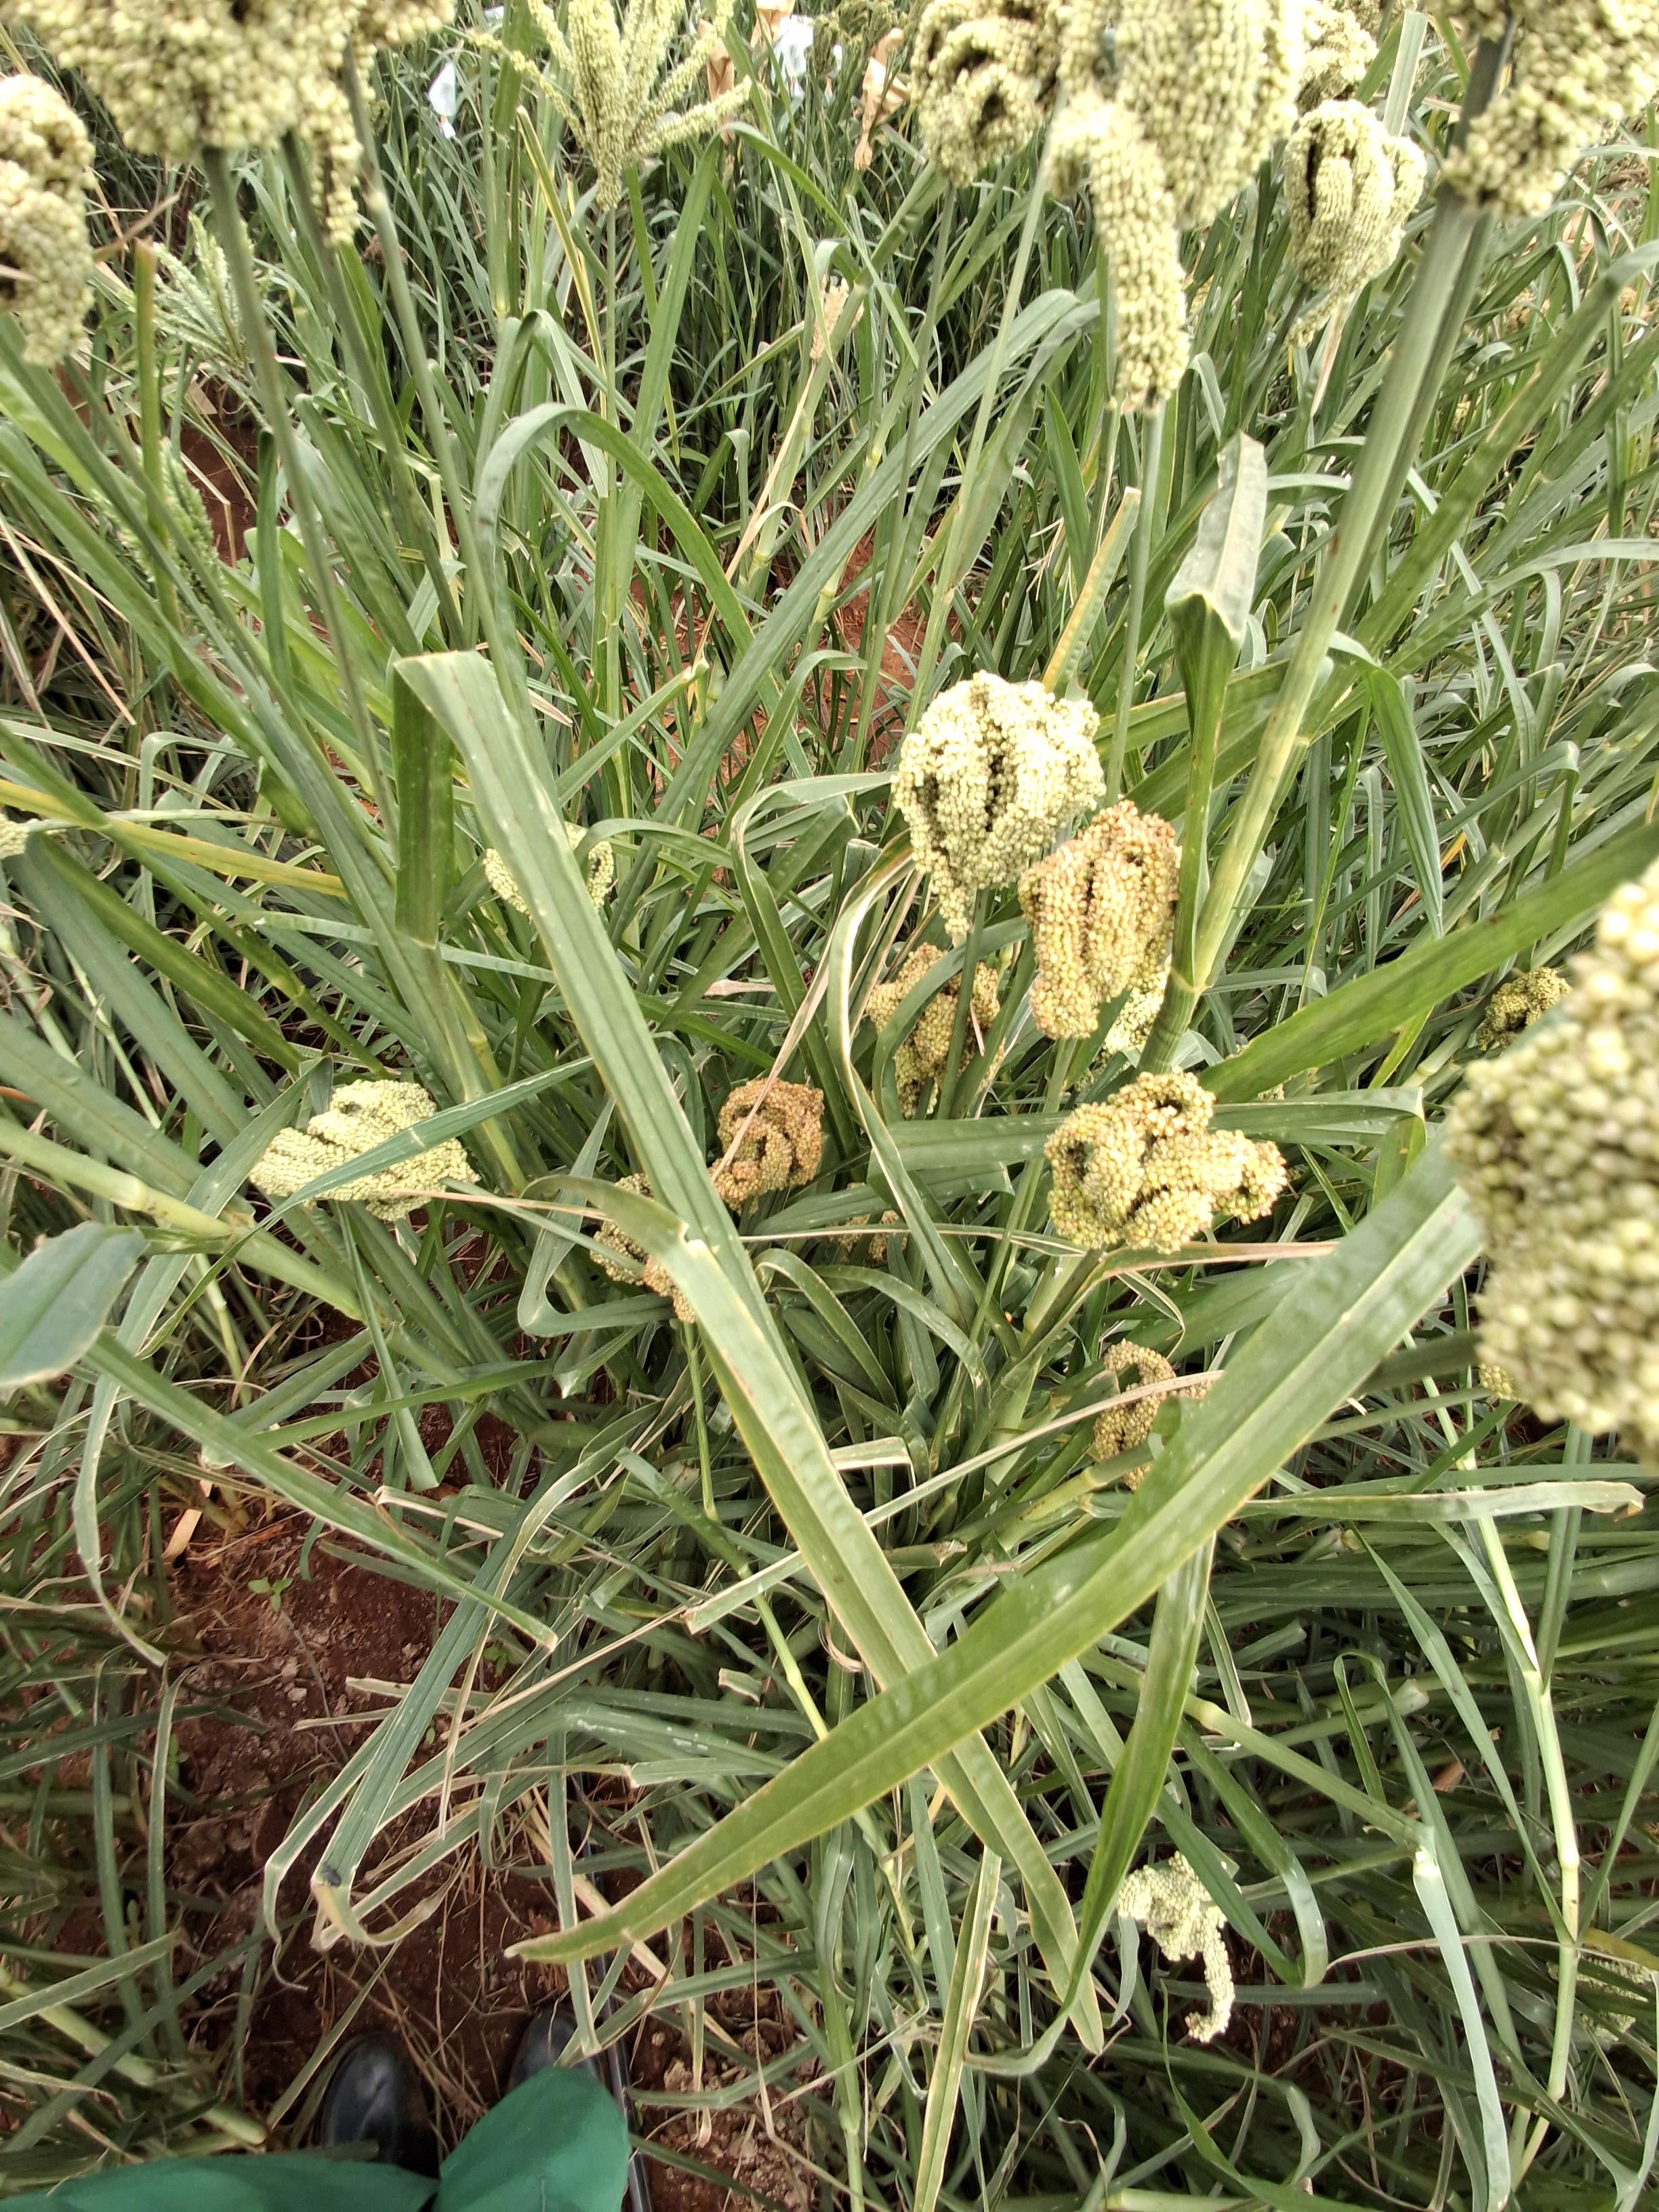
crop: finger millet
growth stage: filling grain
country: Kenya
